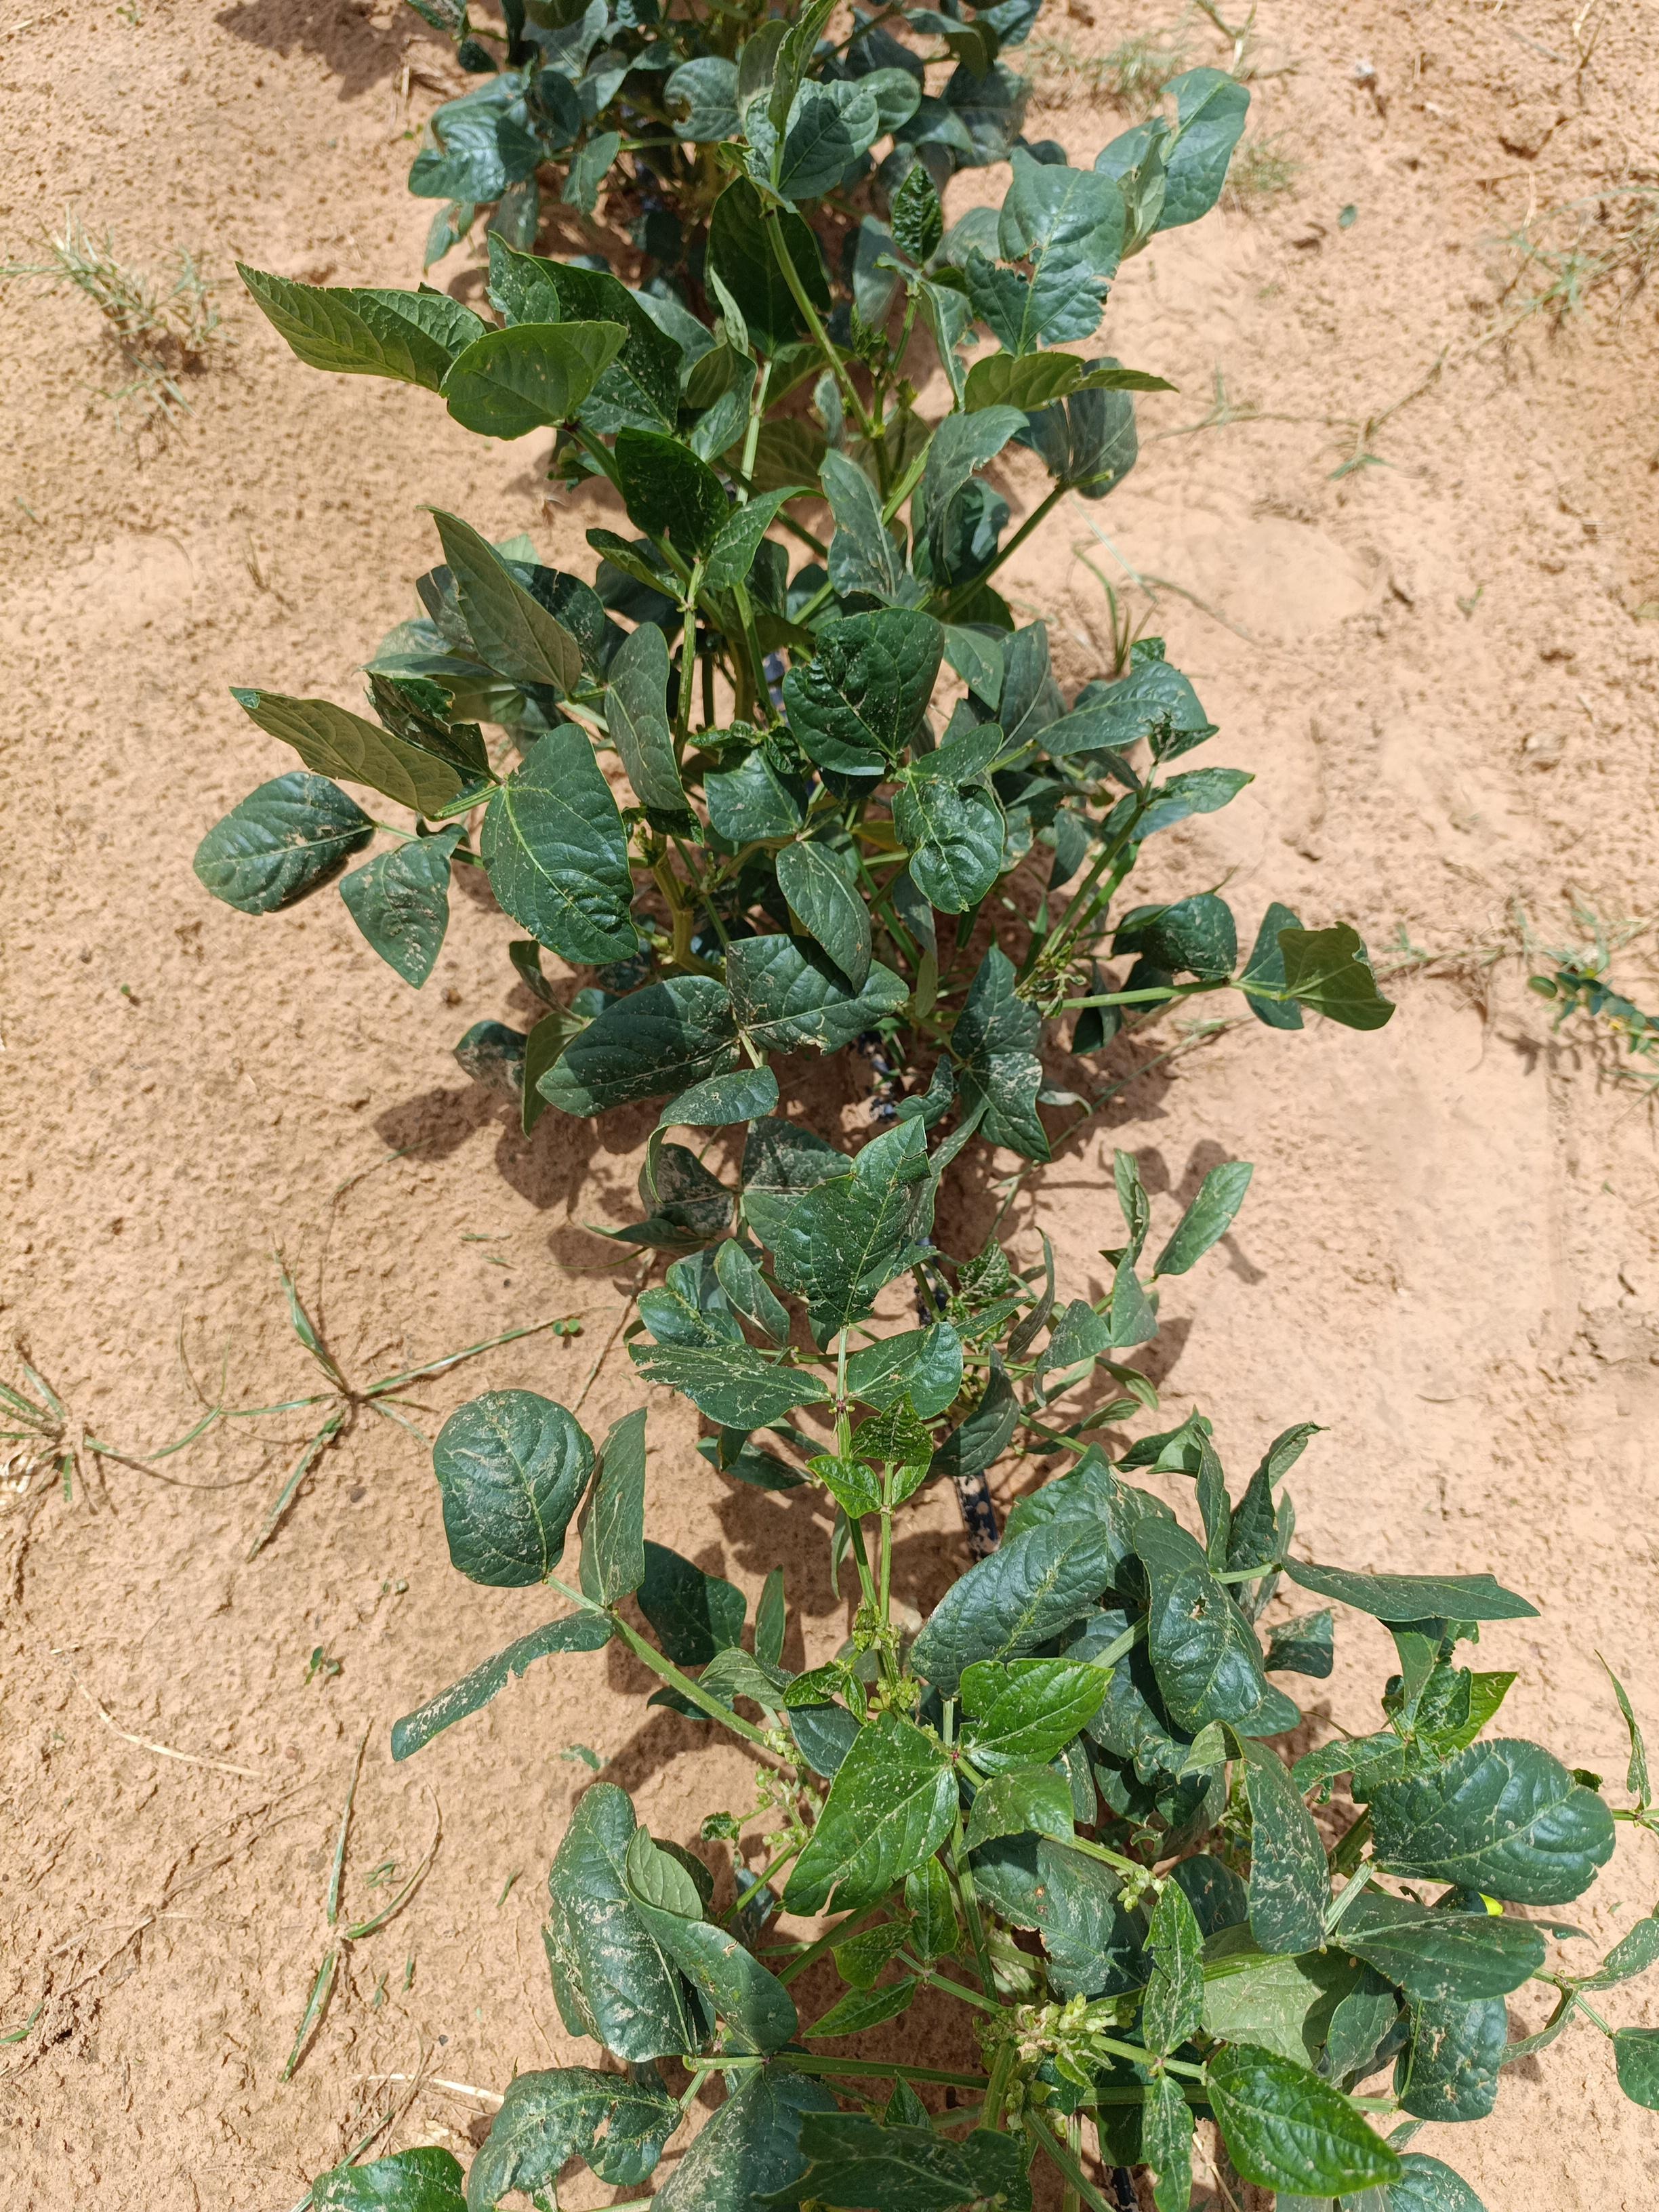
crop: cowpea
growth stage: vegetative
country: Nigeria
